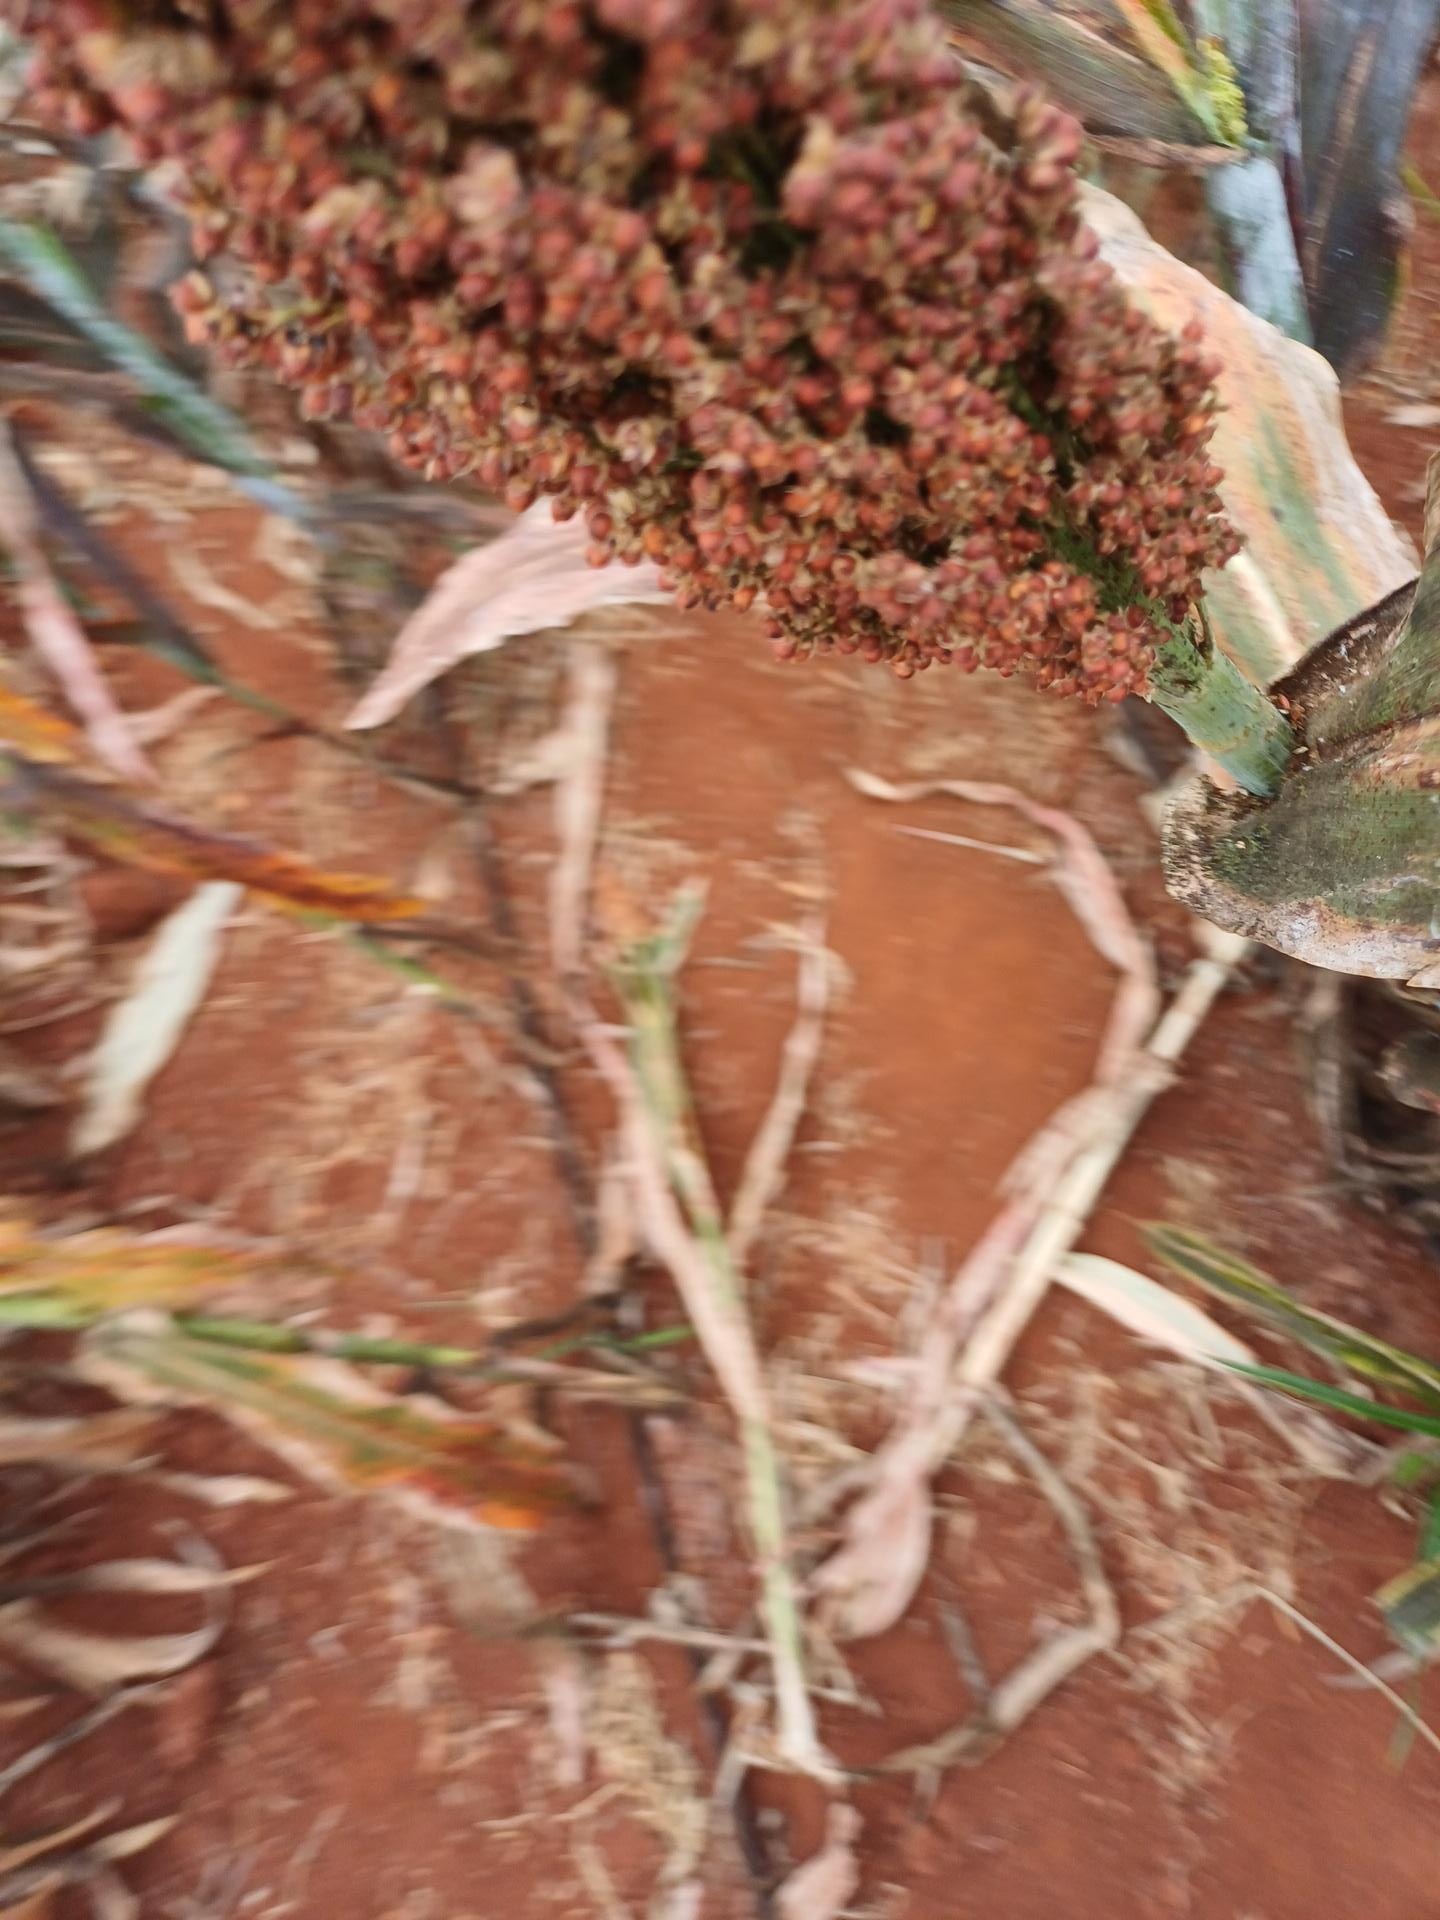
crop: sorghum
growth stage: maturity
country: Kenya
